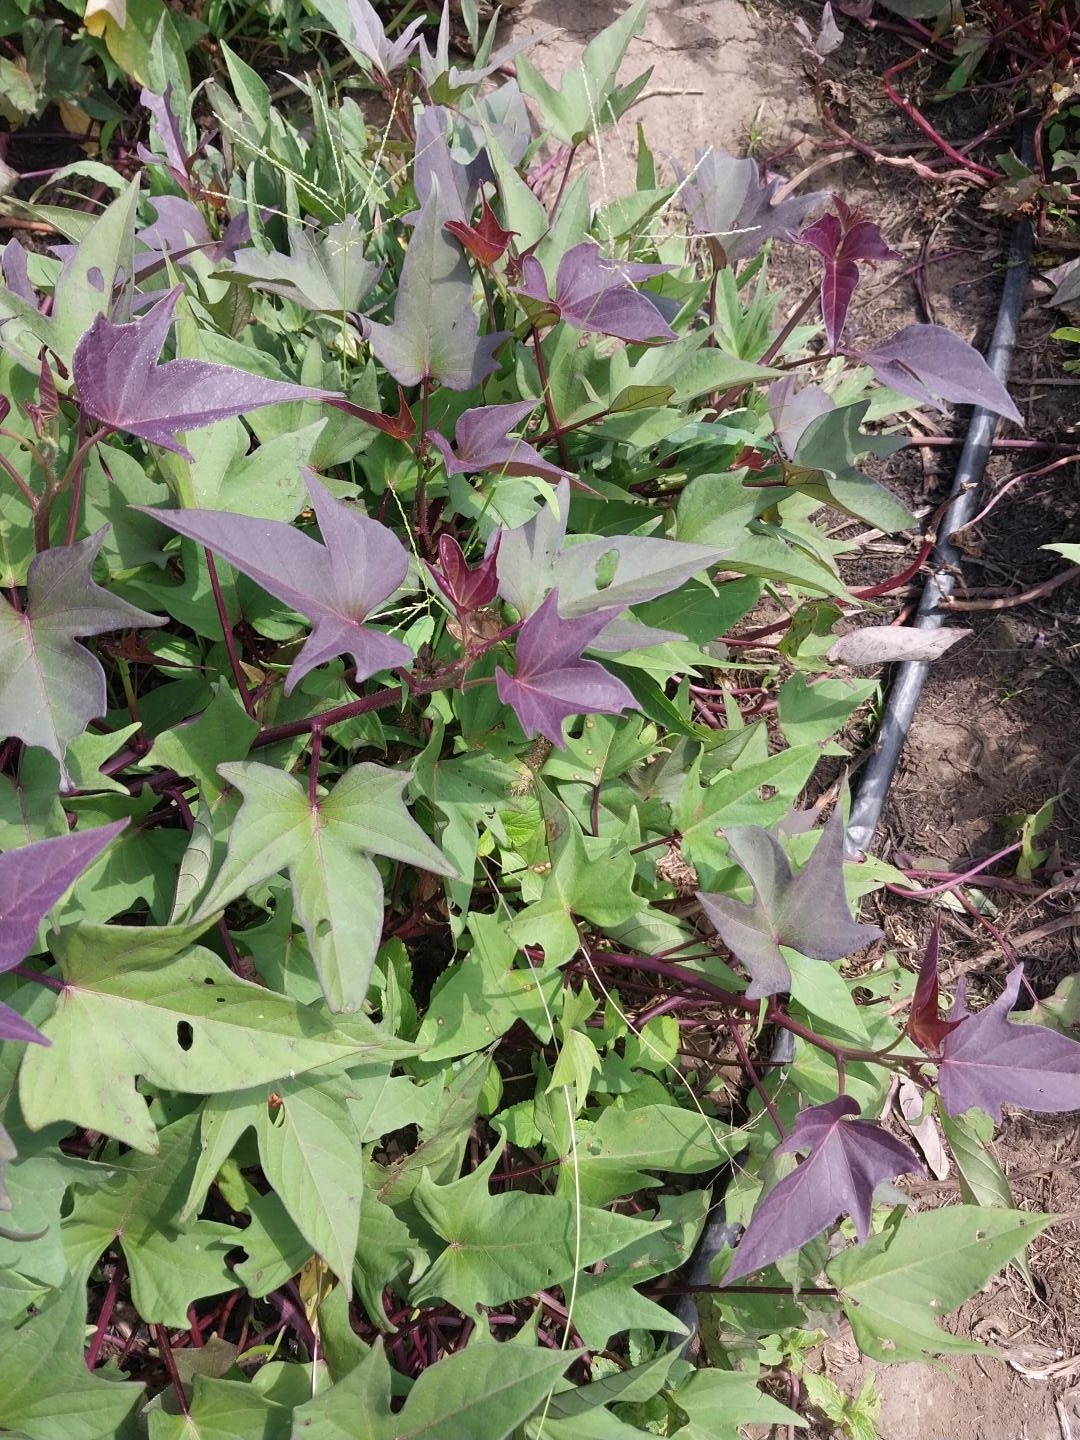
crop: sweet potato
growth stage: flowering
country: Tanzania
